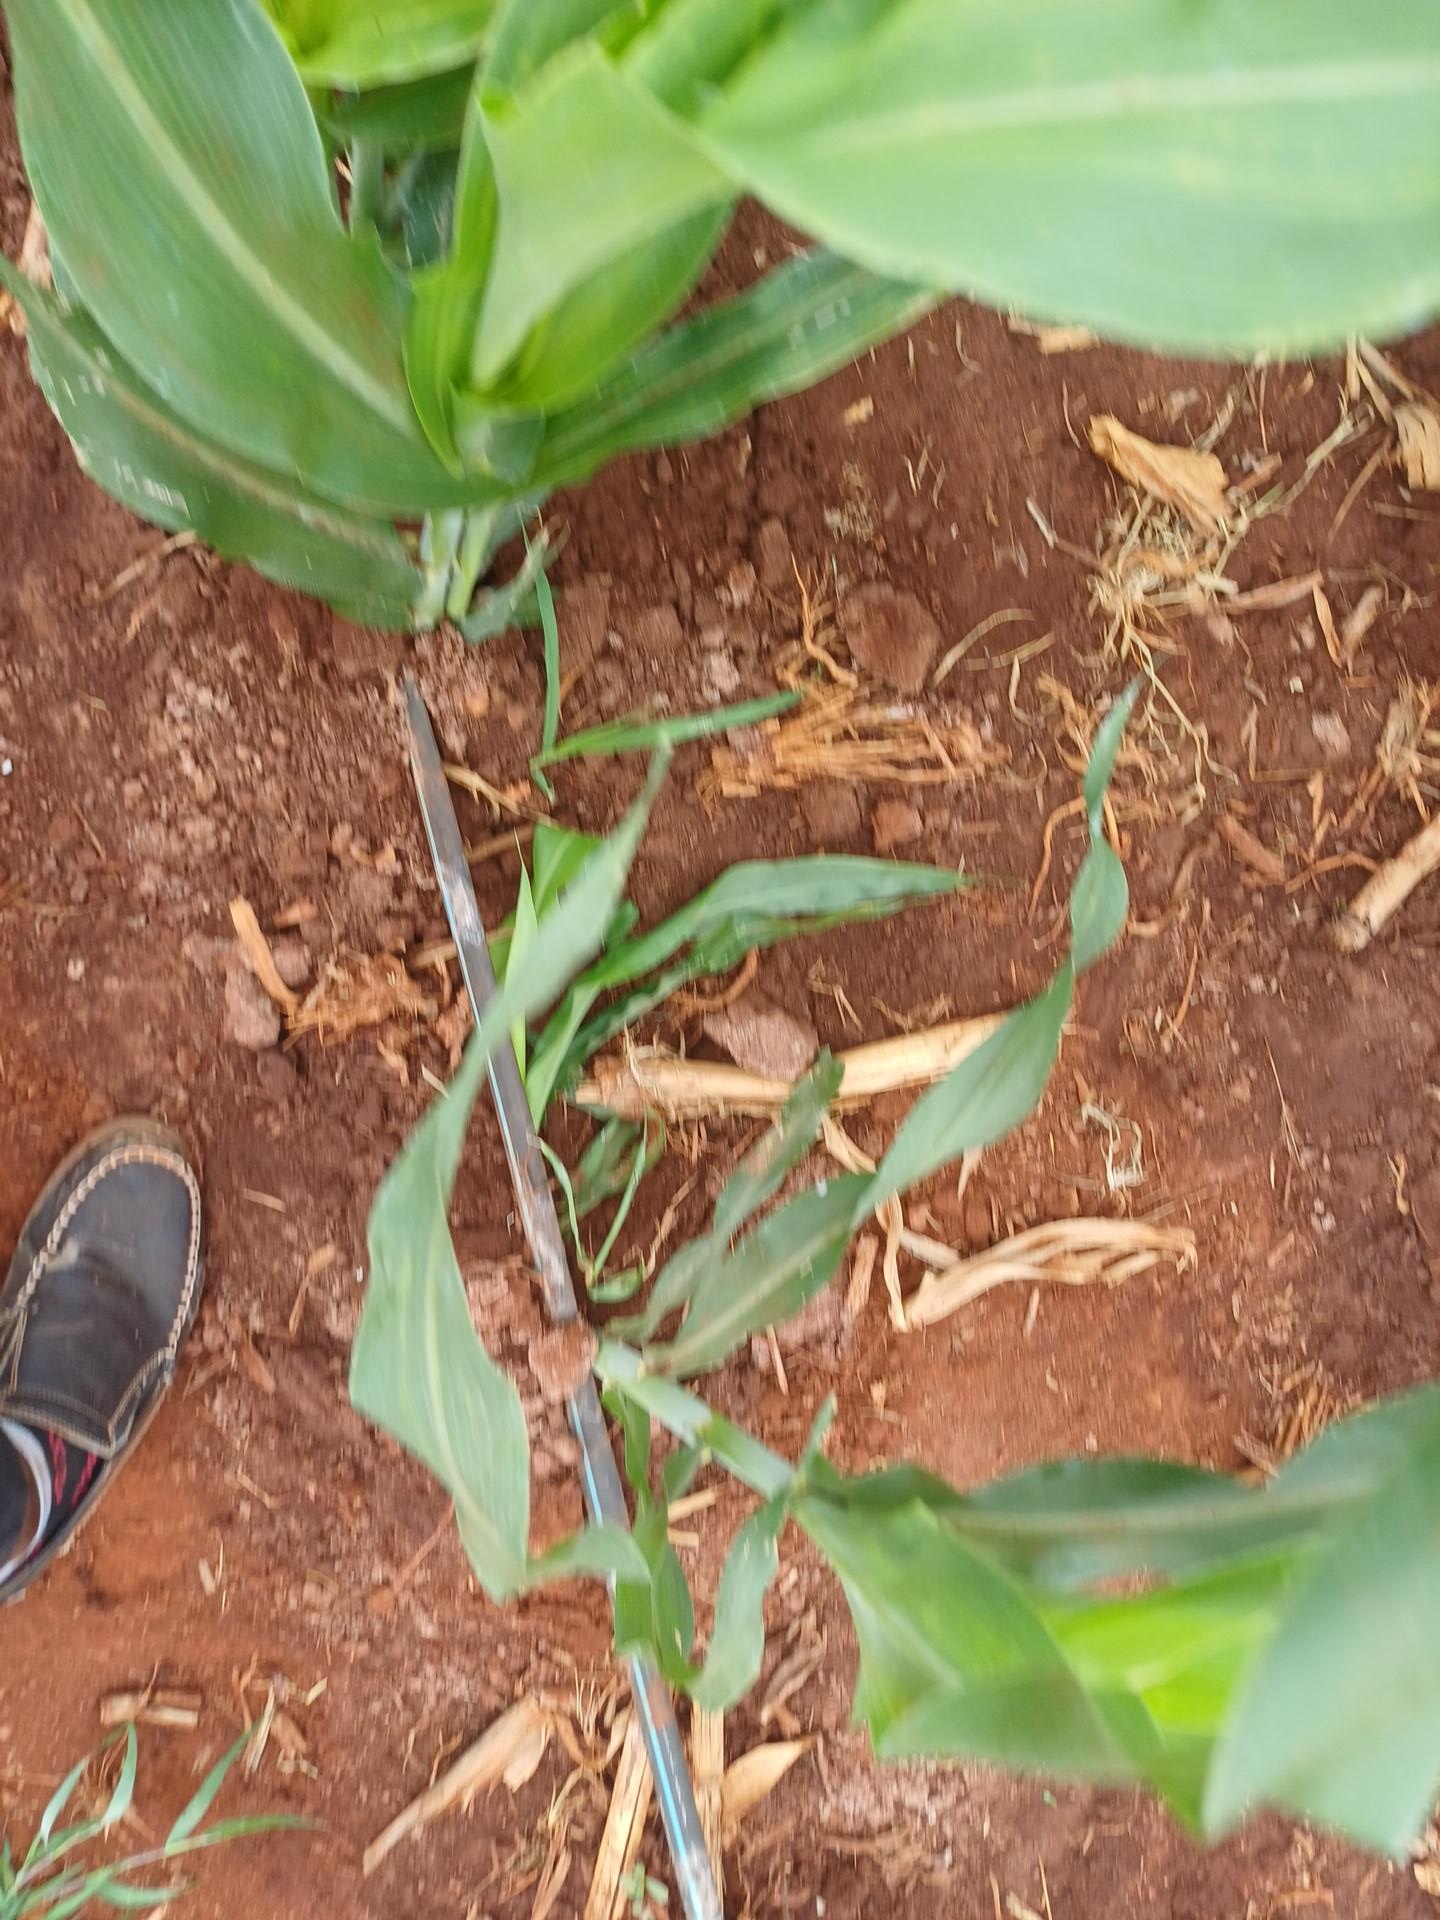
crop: sorghum
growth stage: vegetative
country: Kenya
